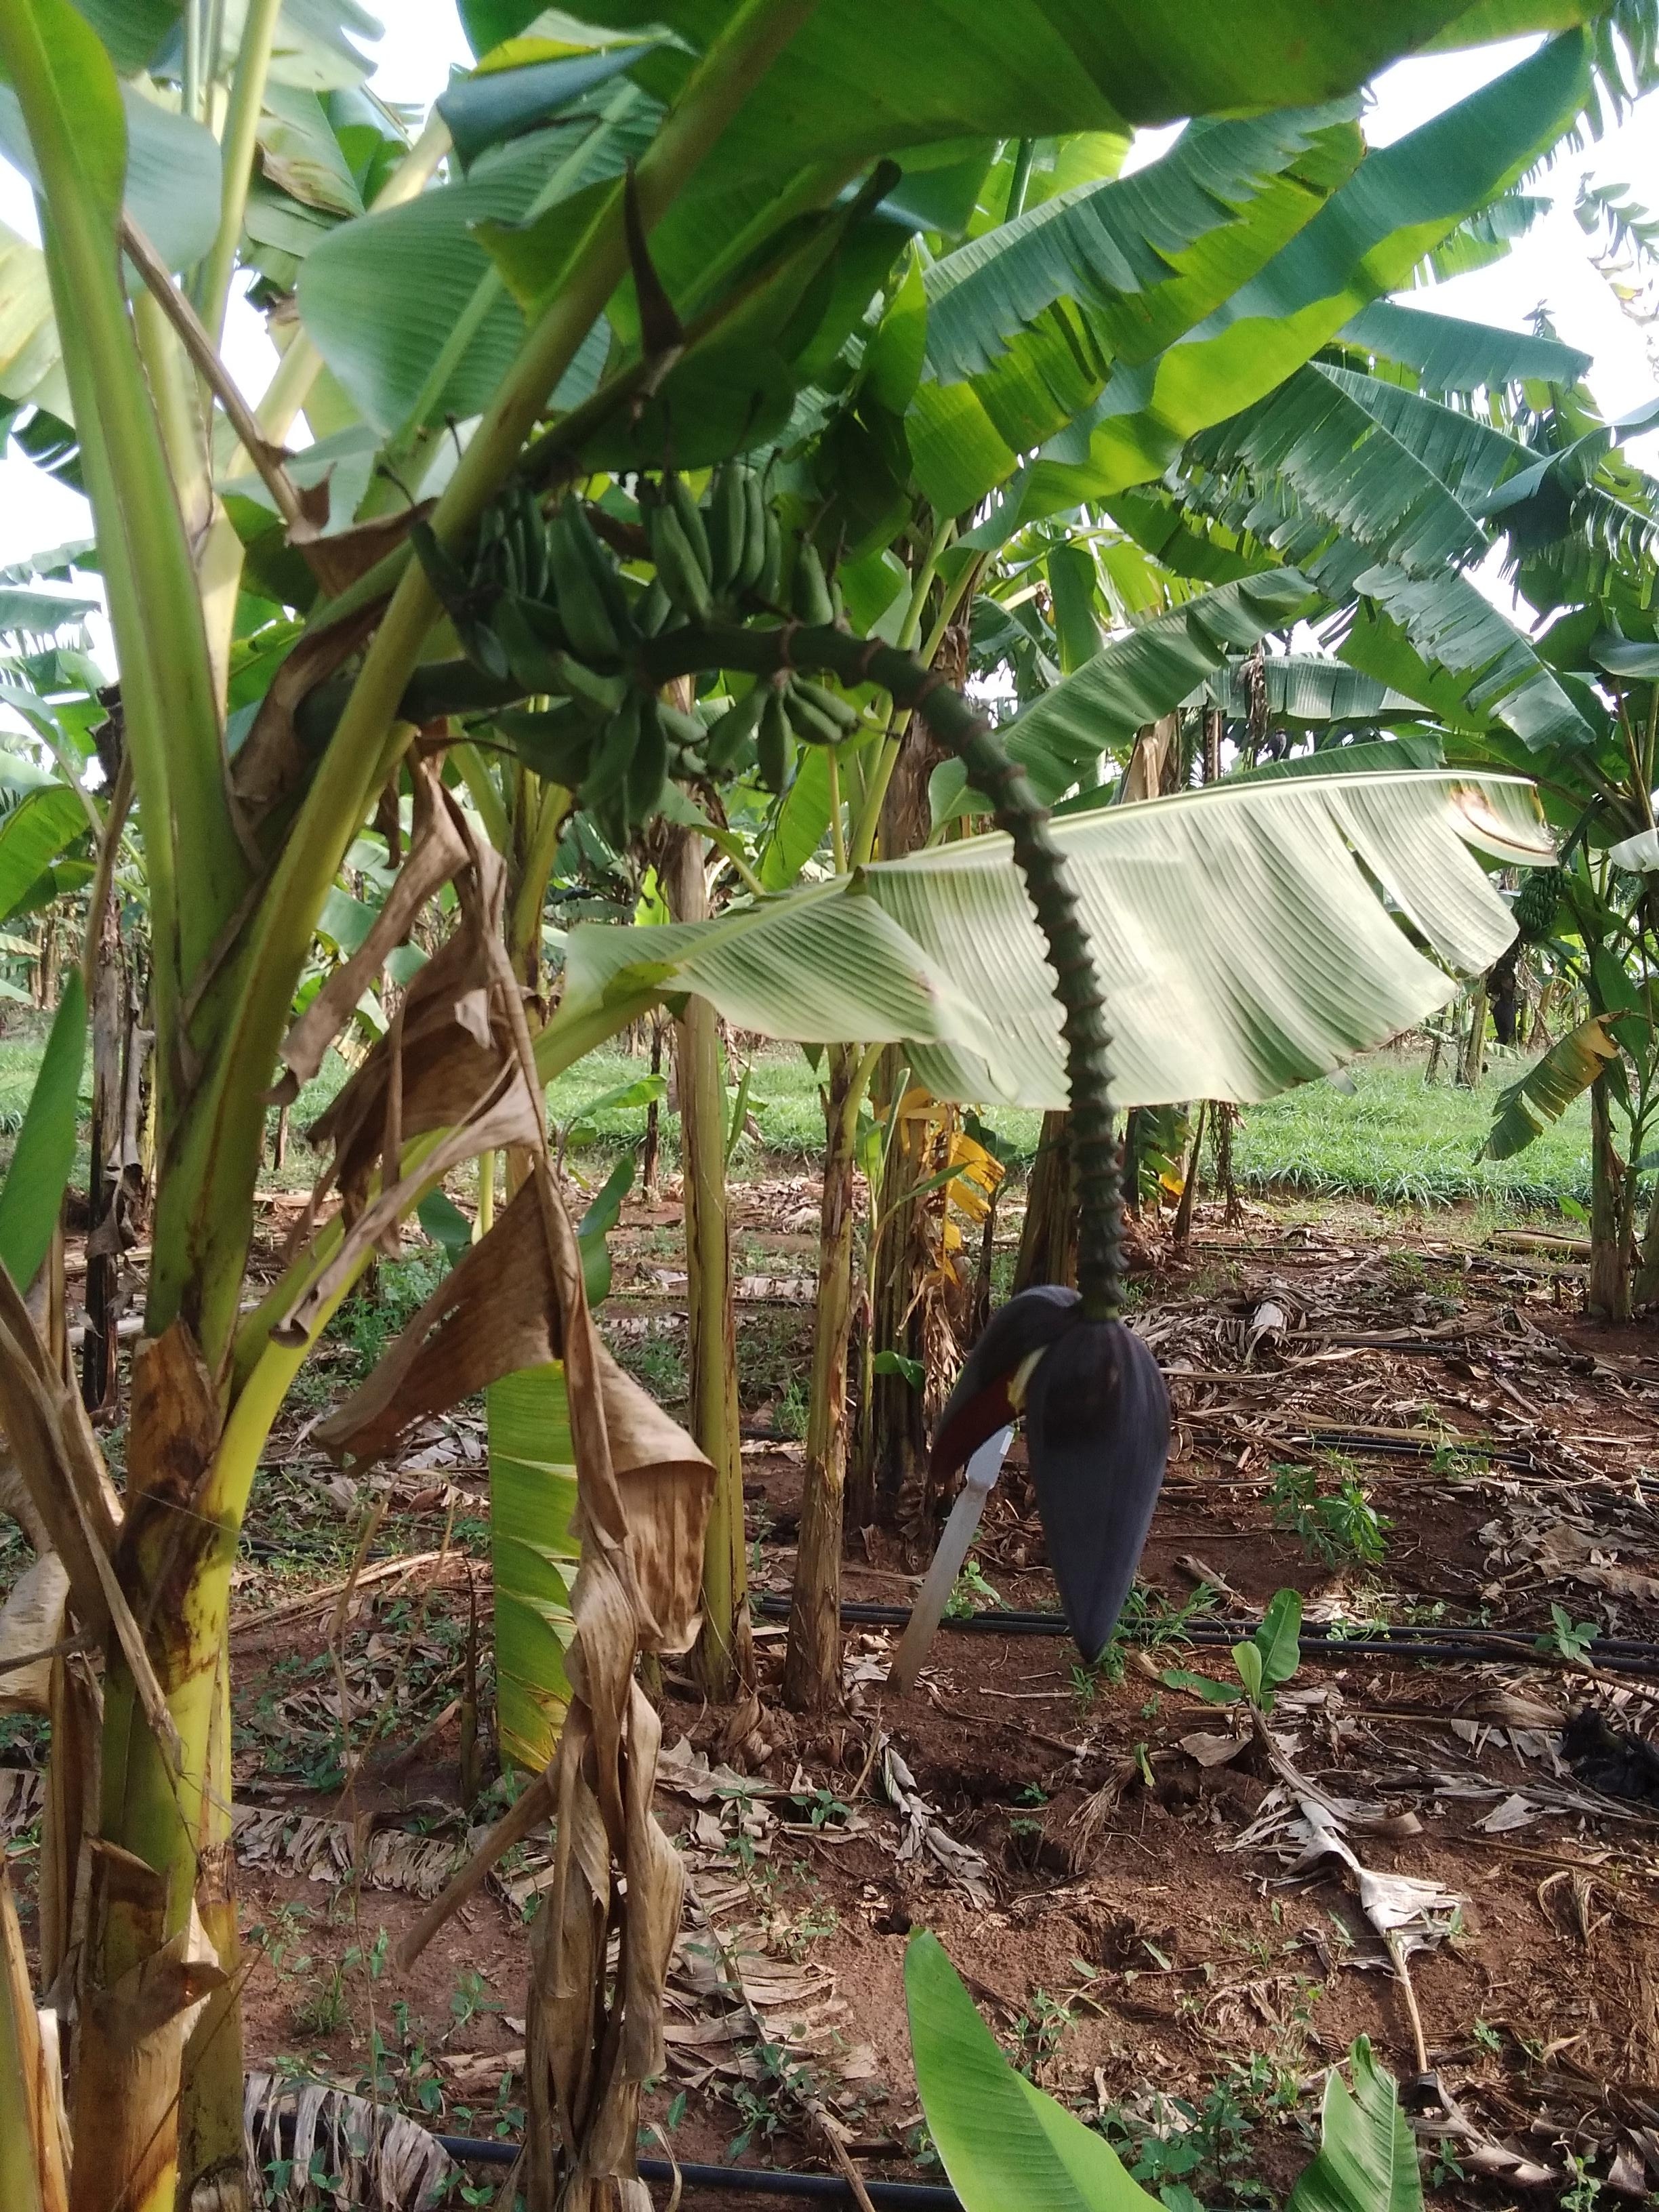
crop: banana
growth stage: vegetative
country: Tanzania
